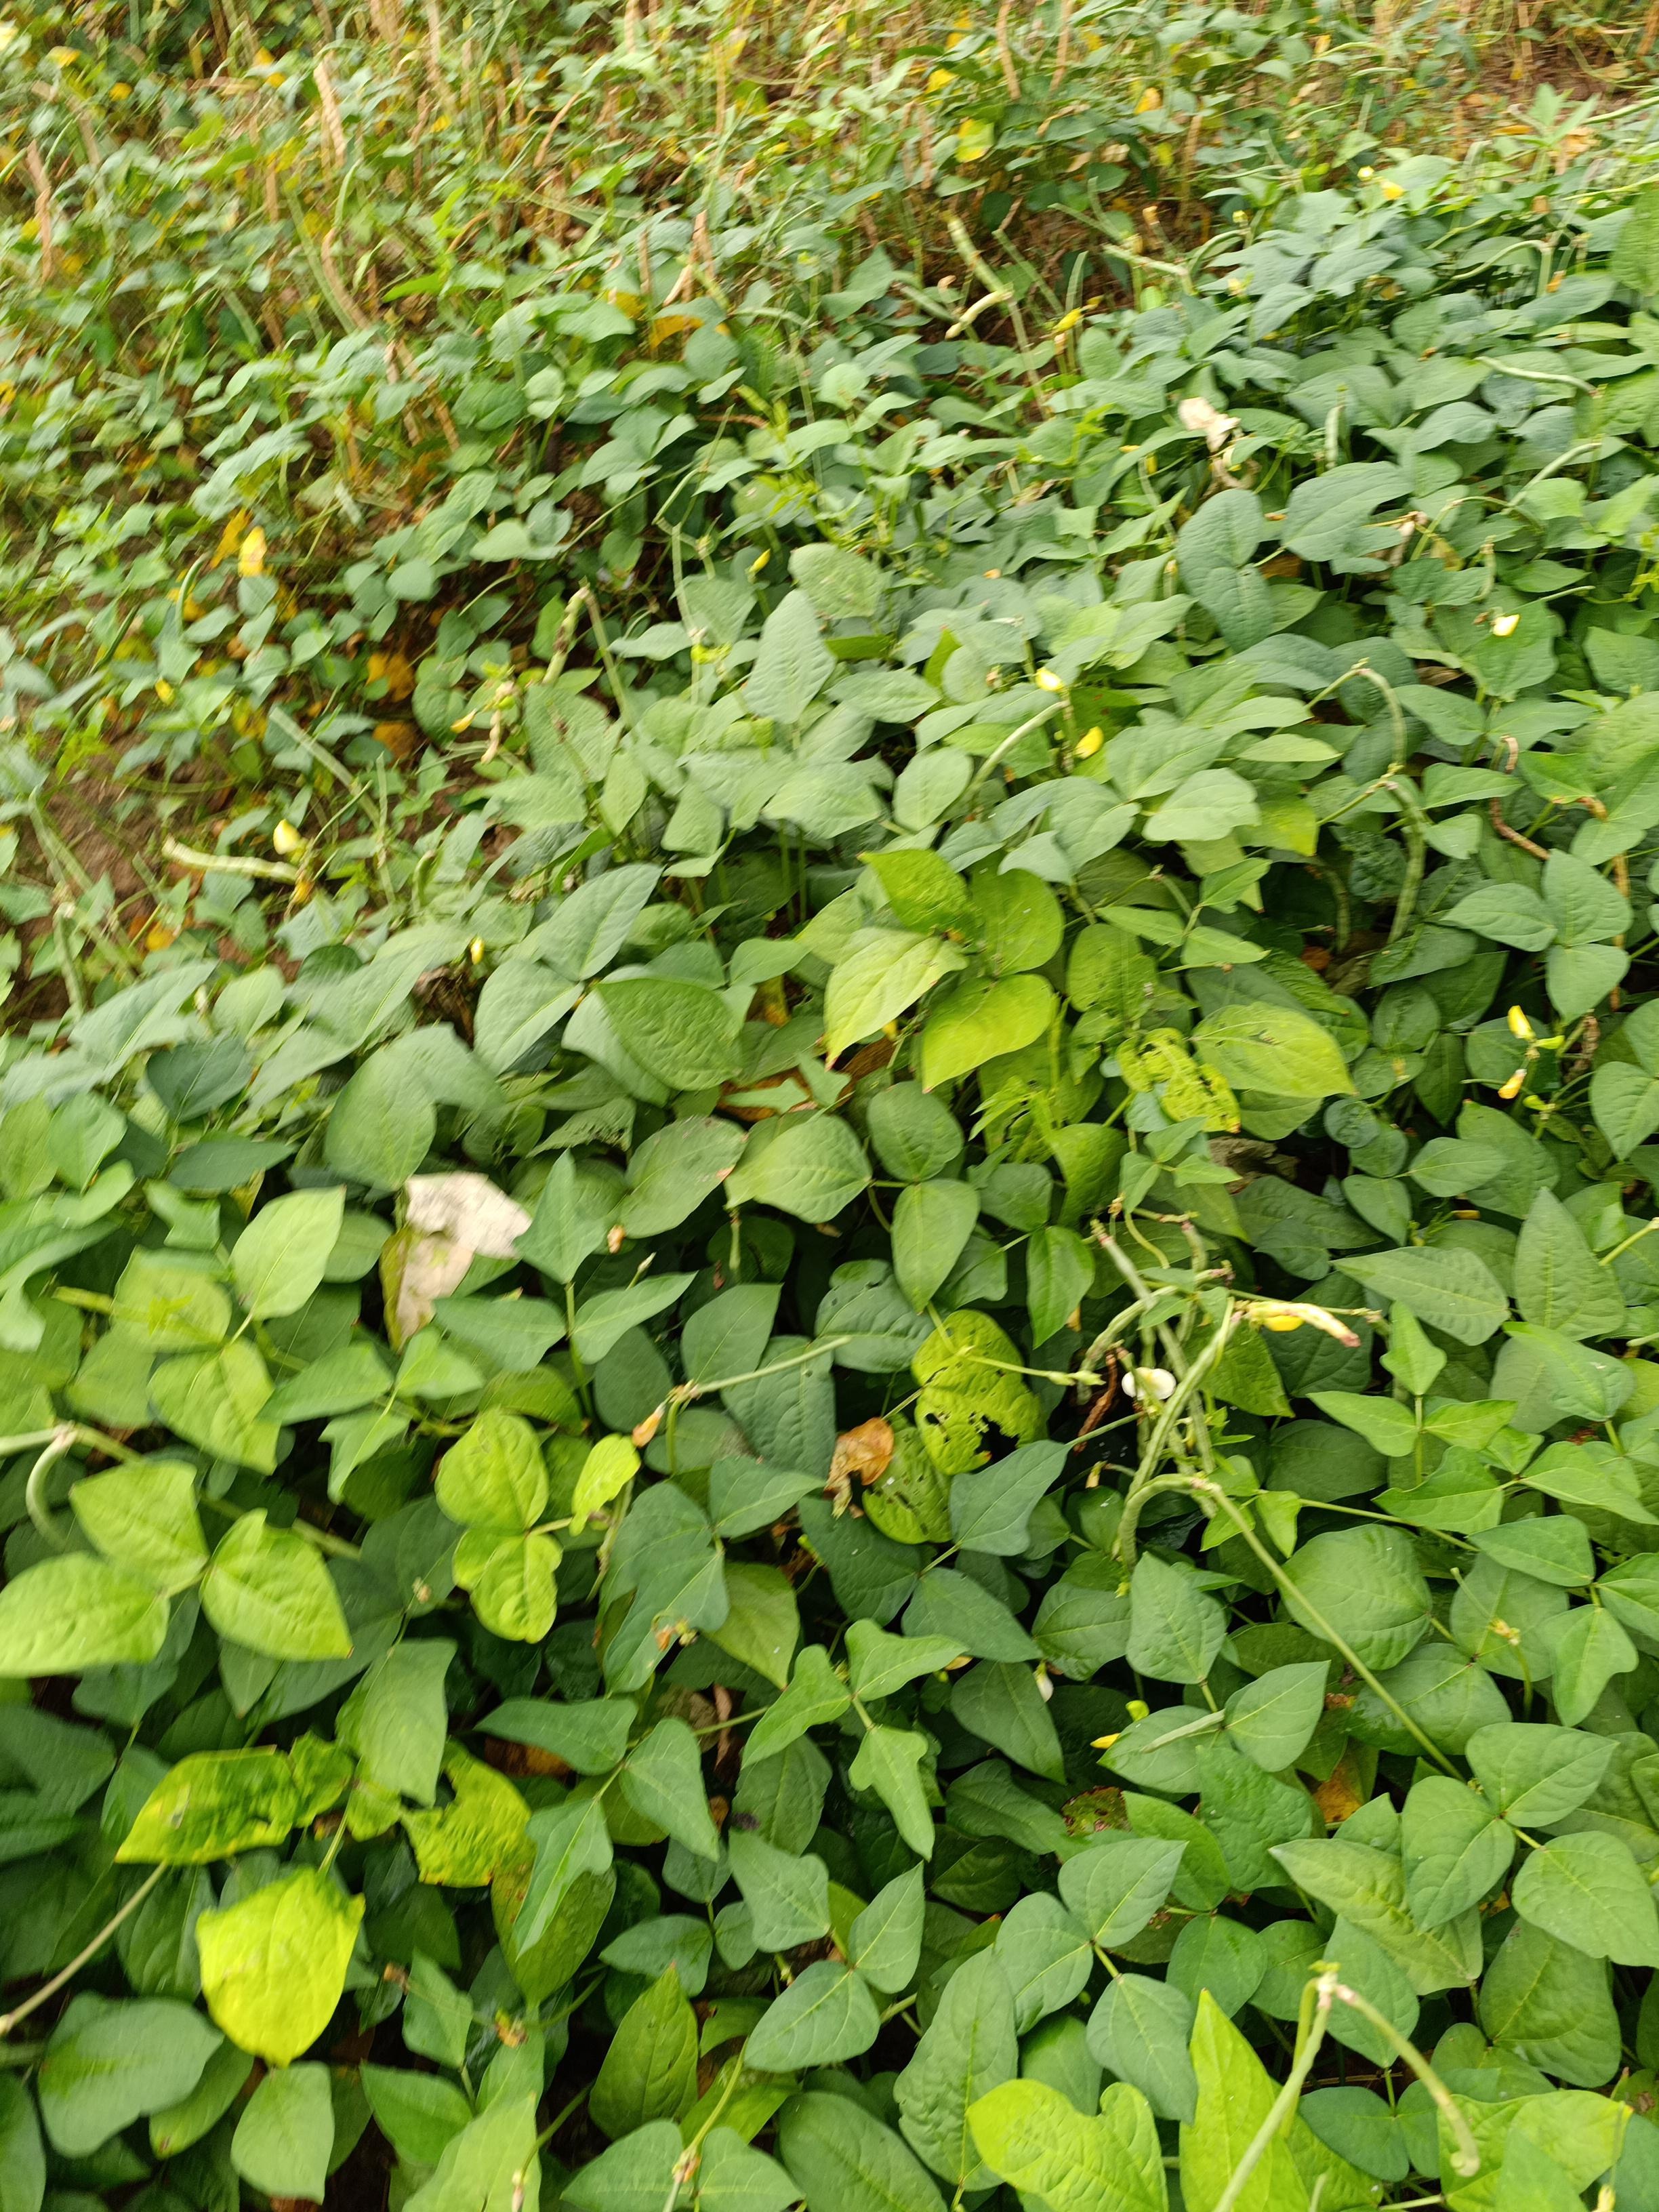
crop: cowpea
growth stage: maturity
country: Nigeria
